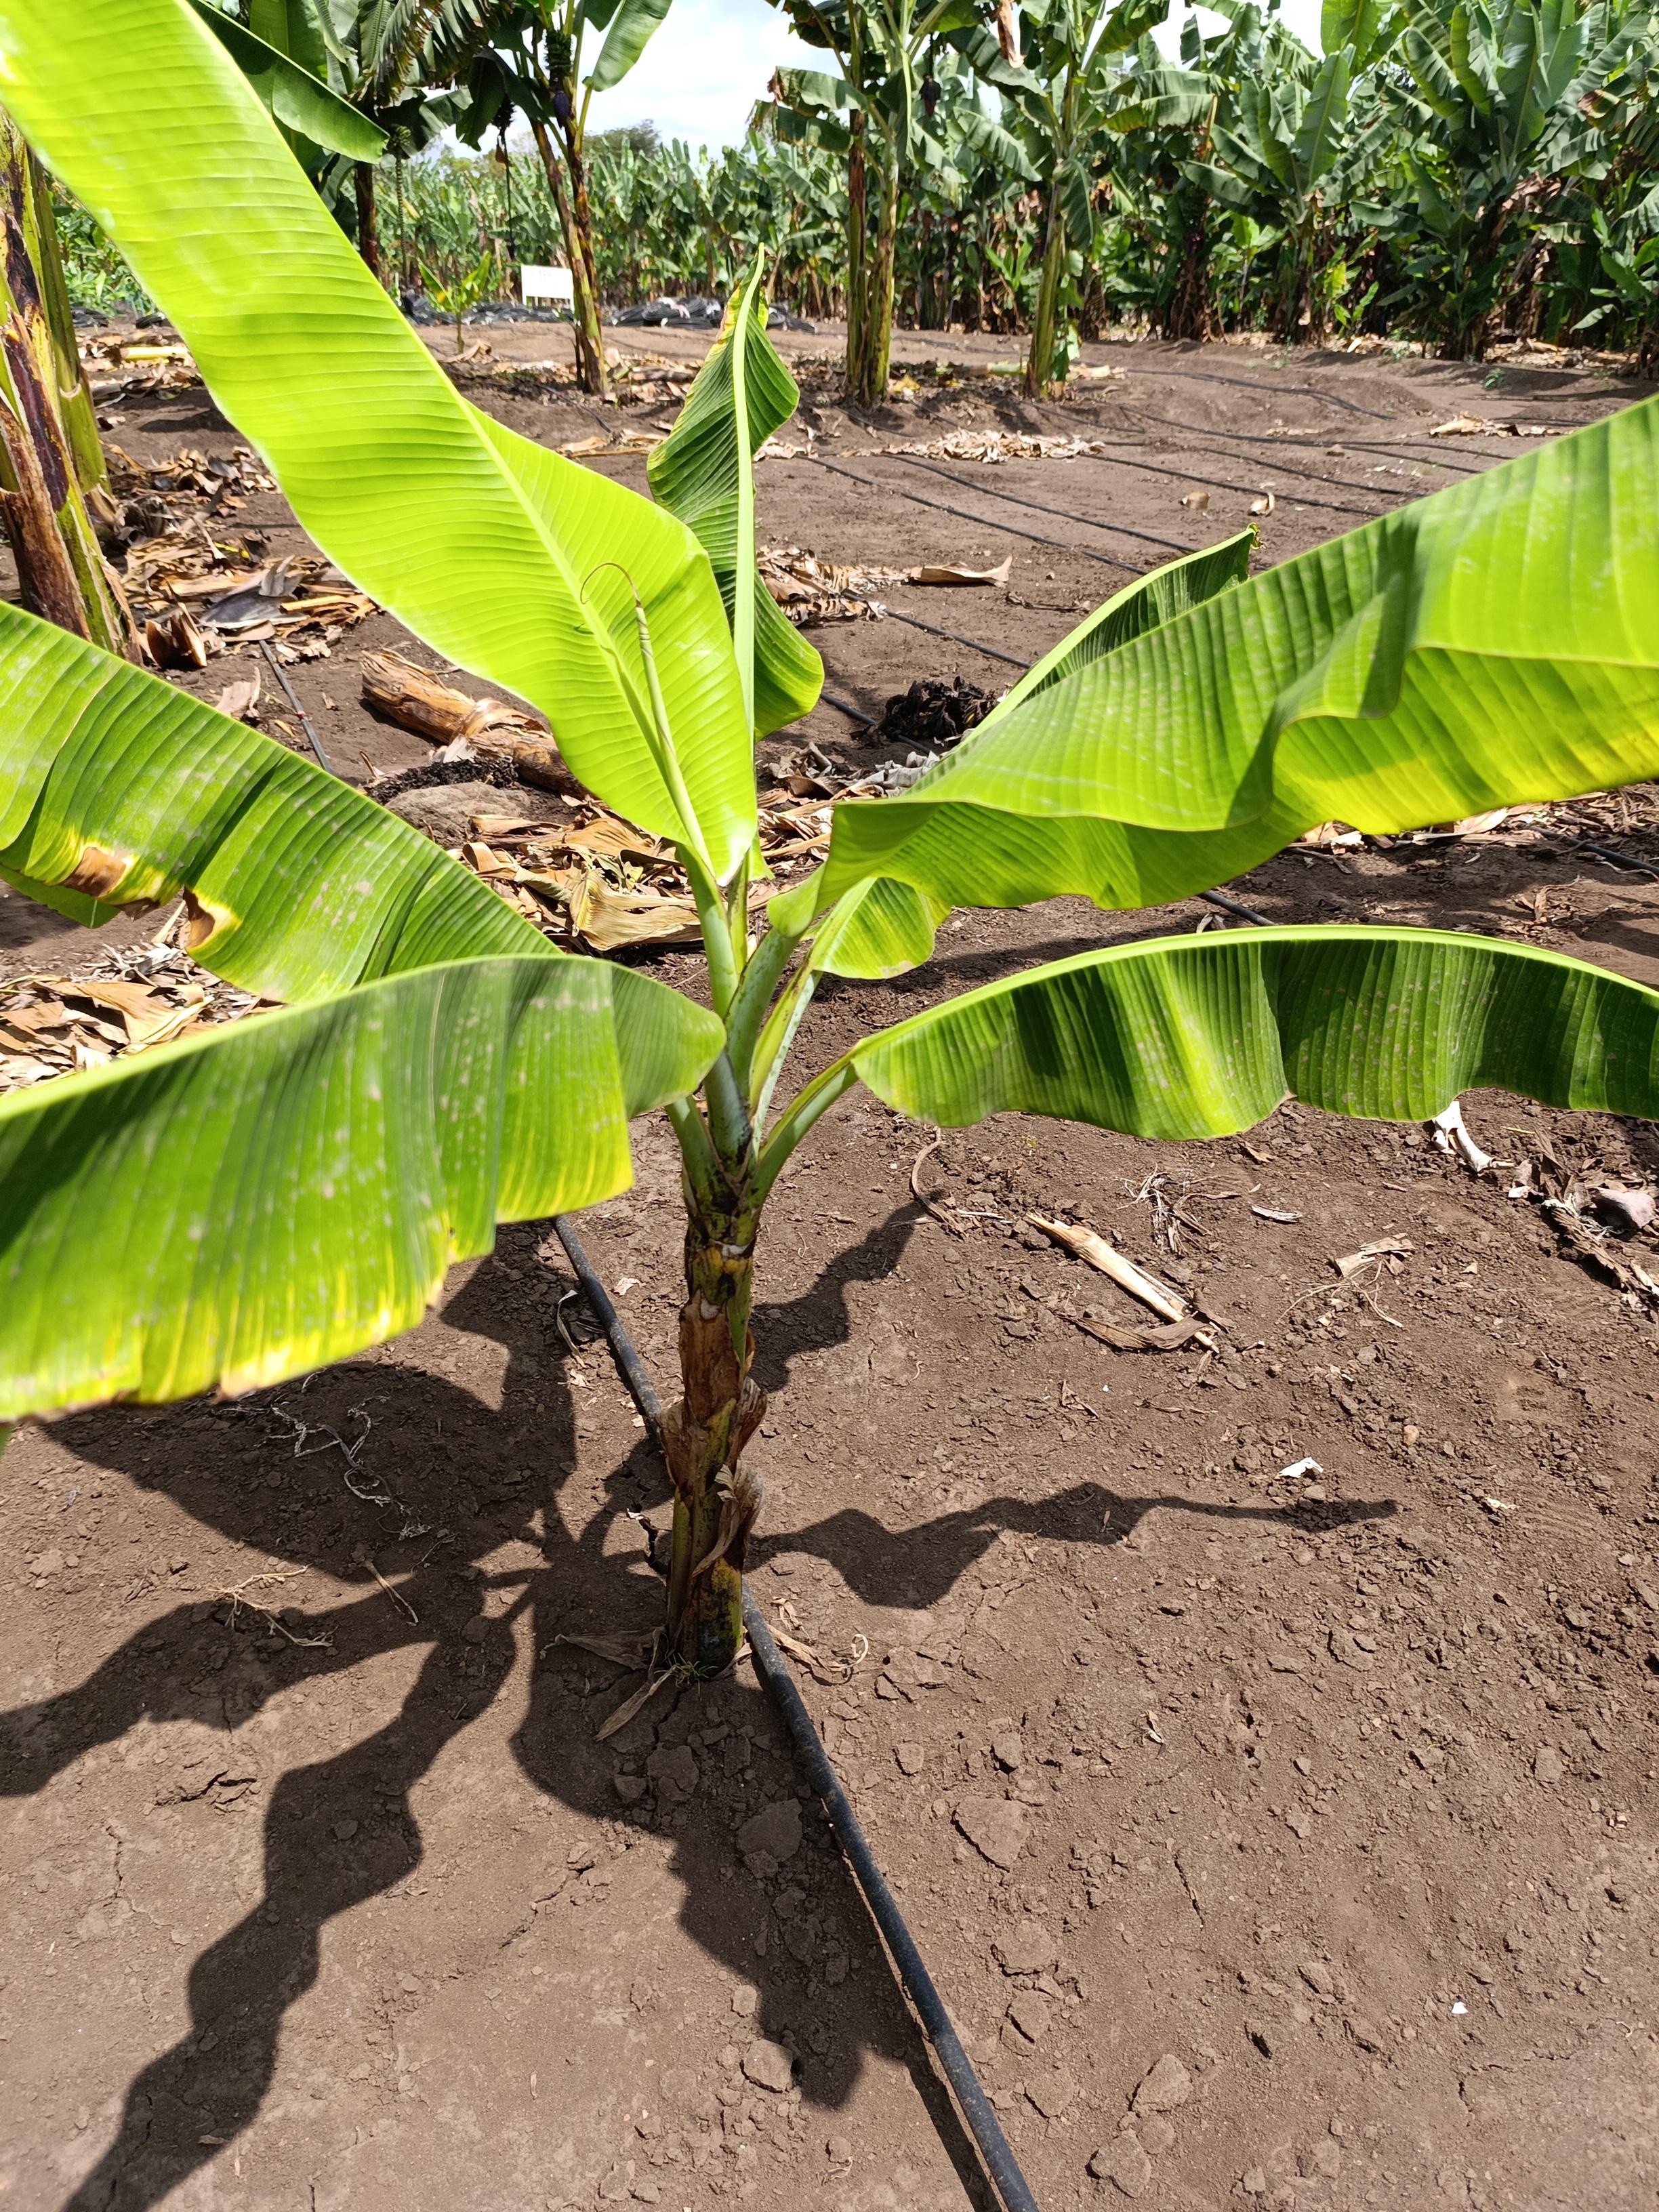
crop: banana
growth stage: vegetative
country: Tanzania
